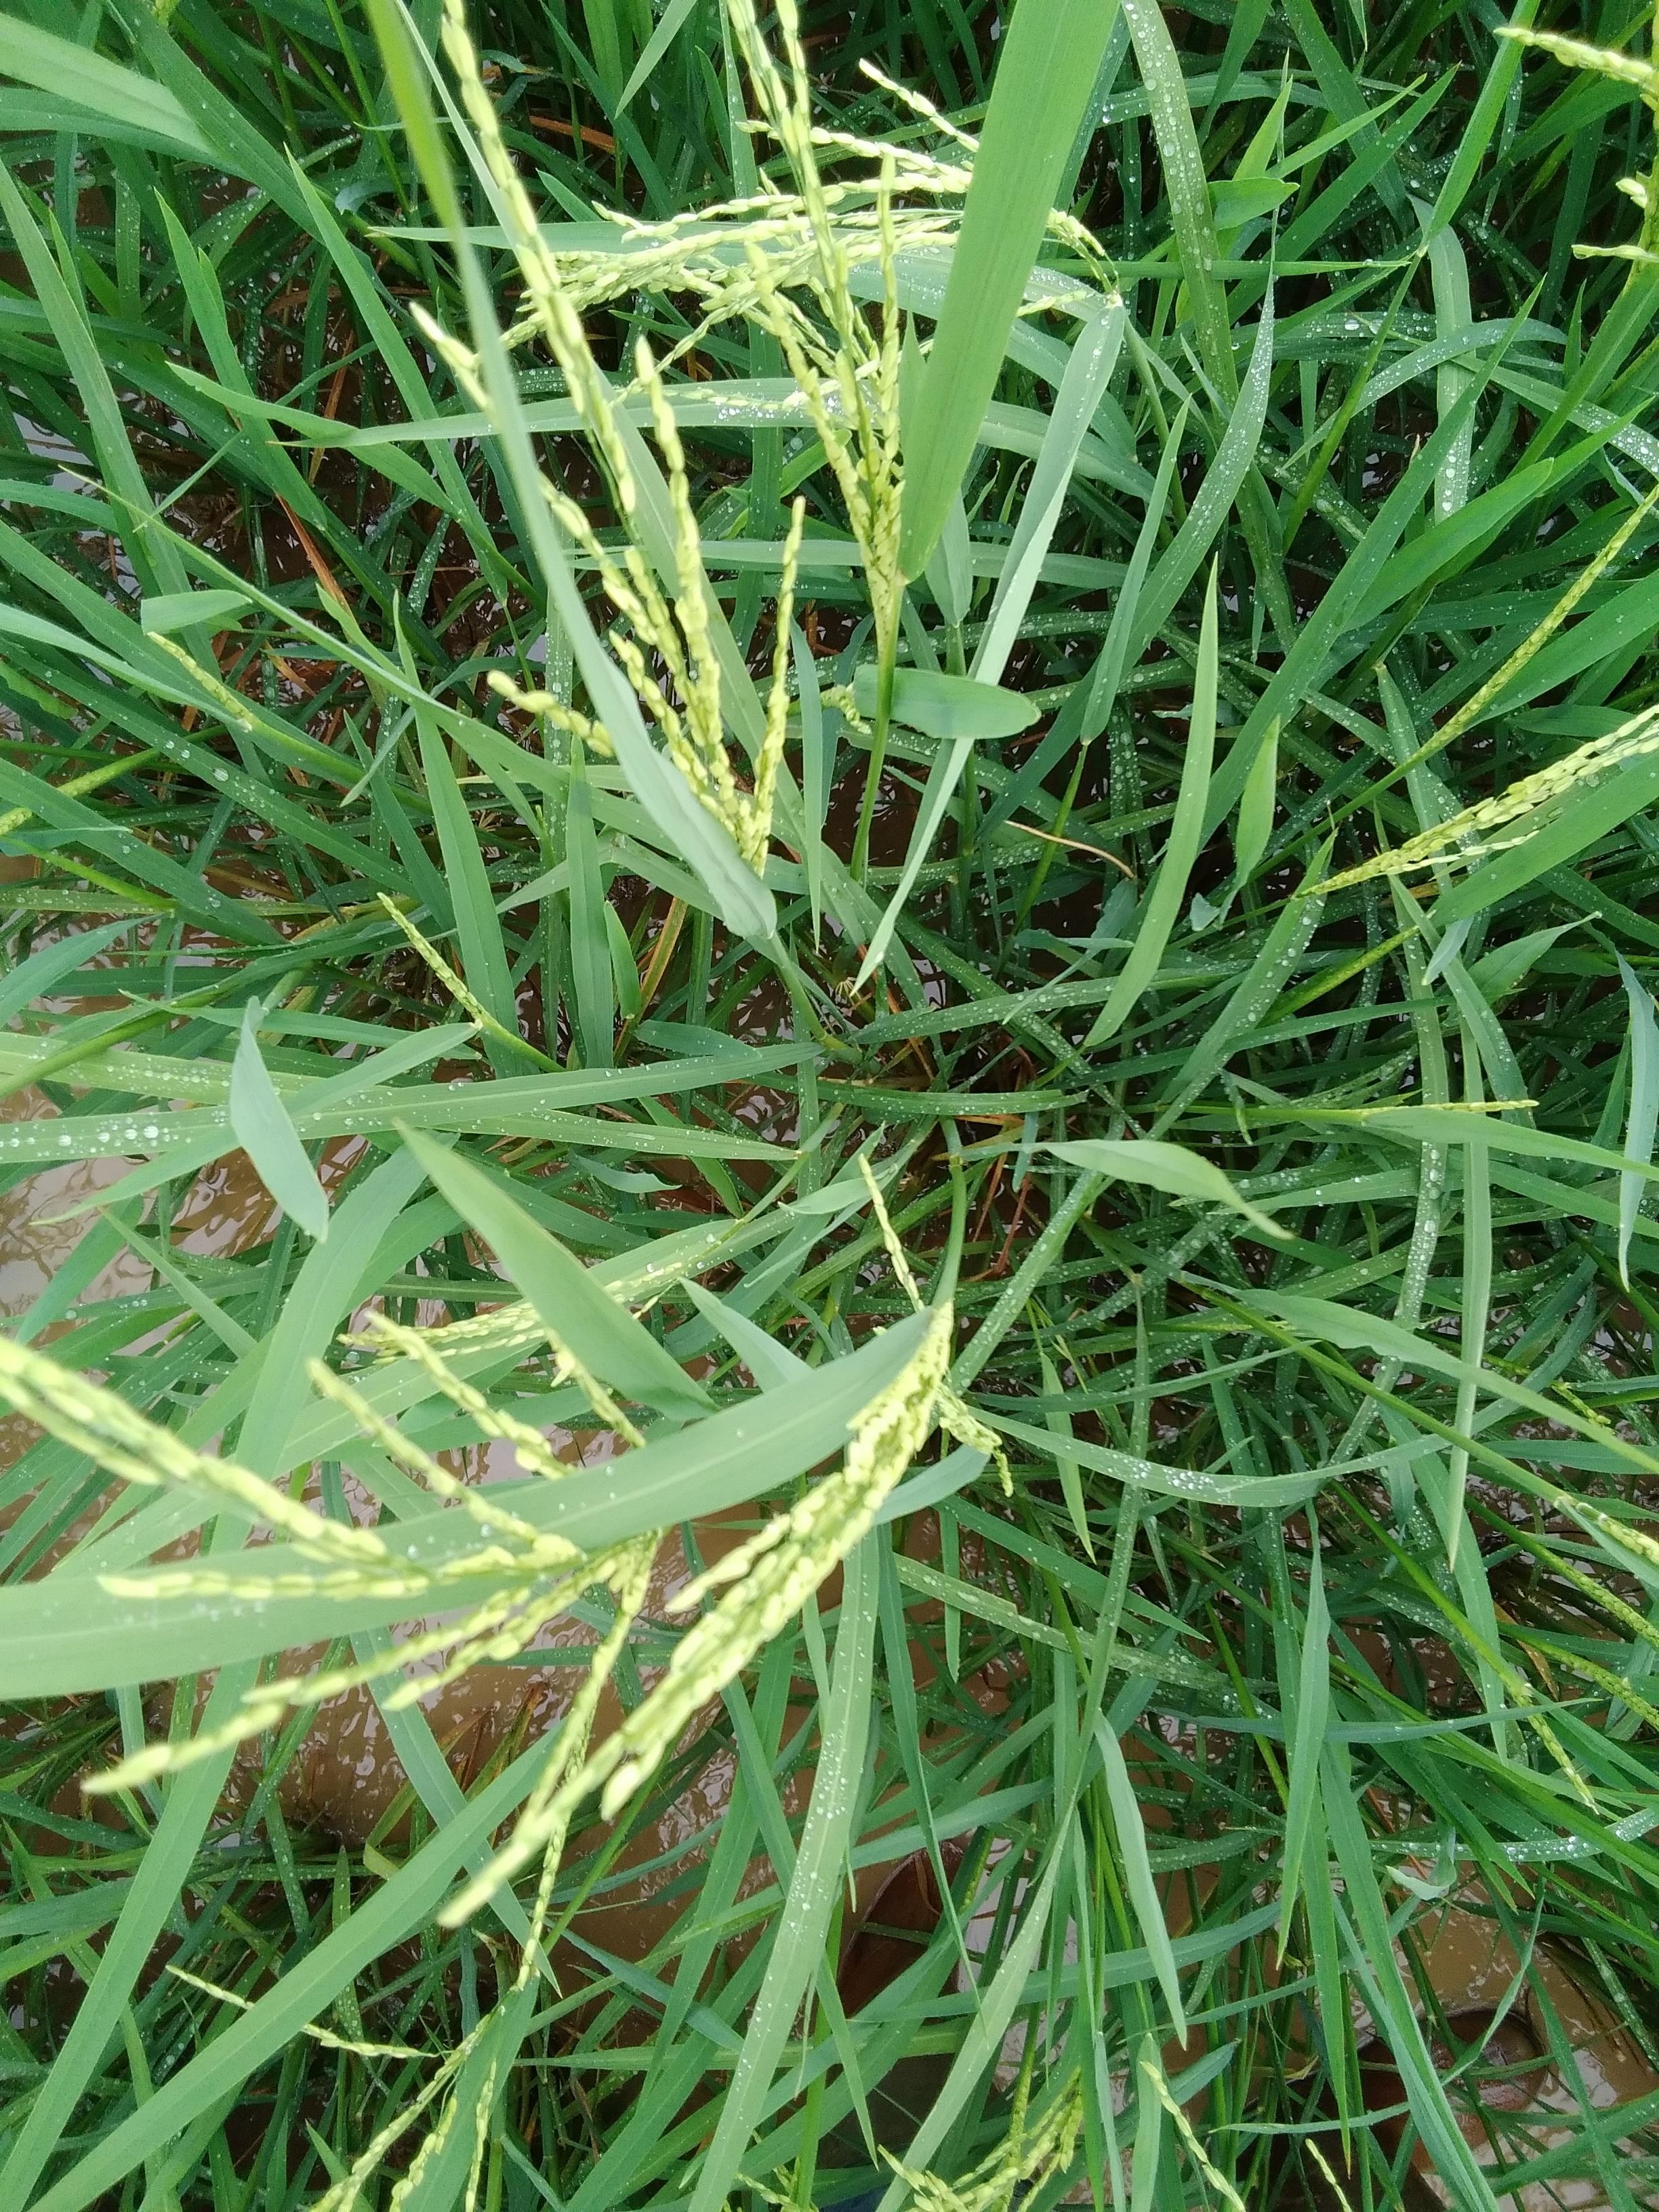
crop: rice
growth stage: flowering
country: Nigeria
